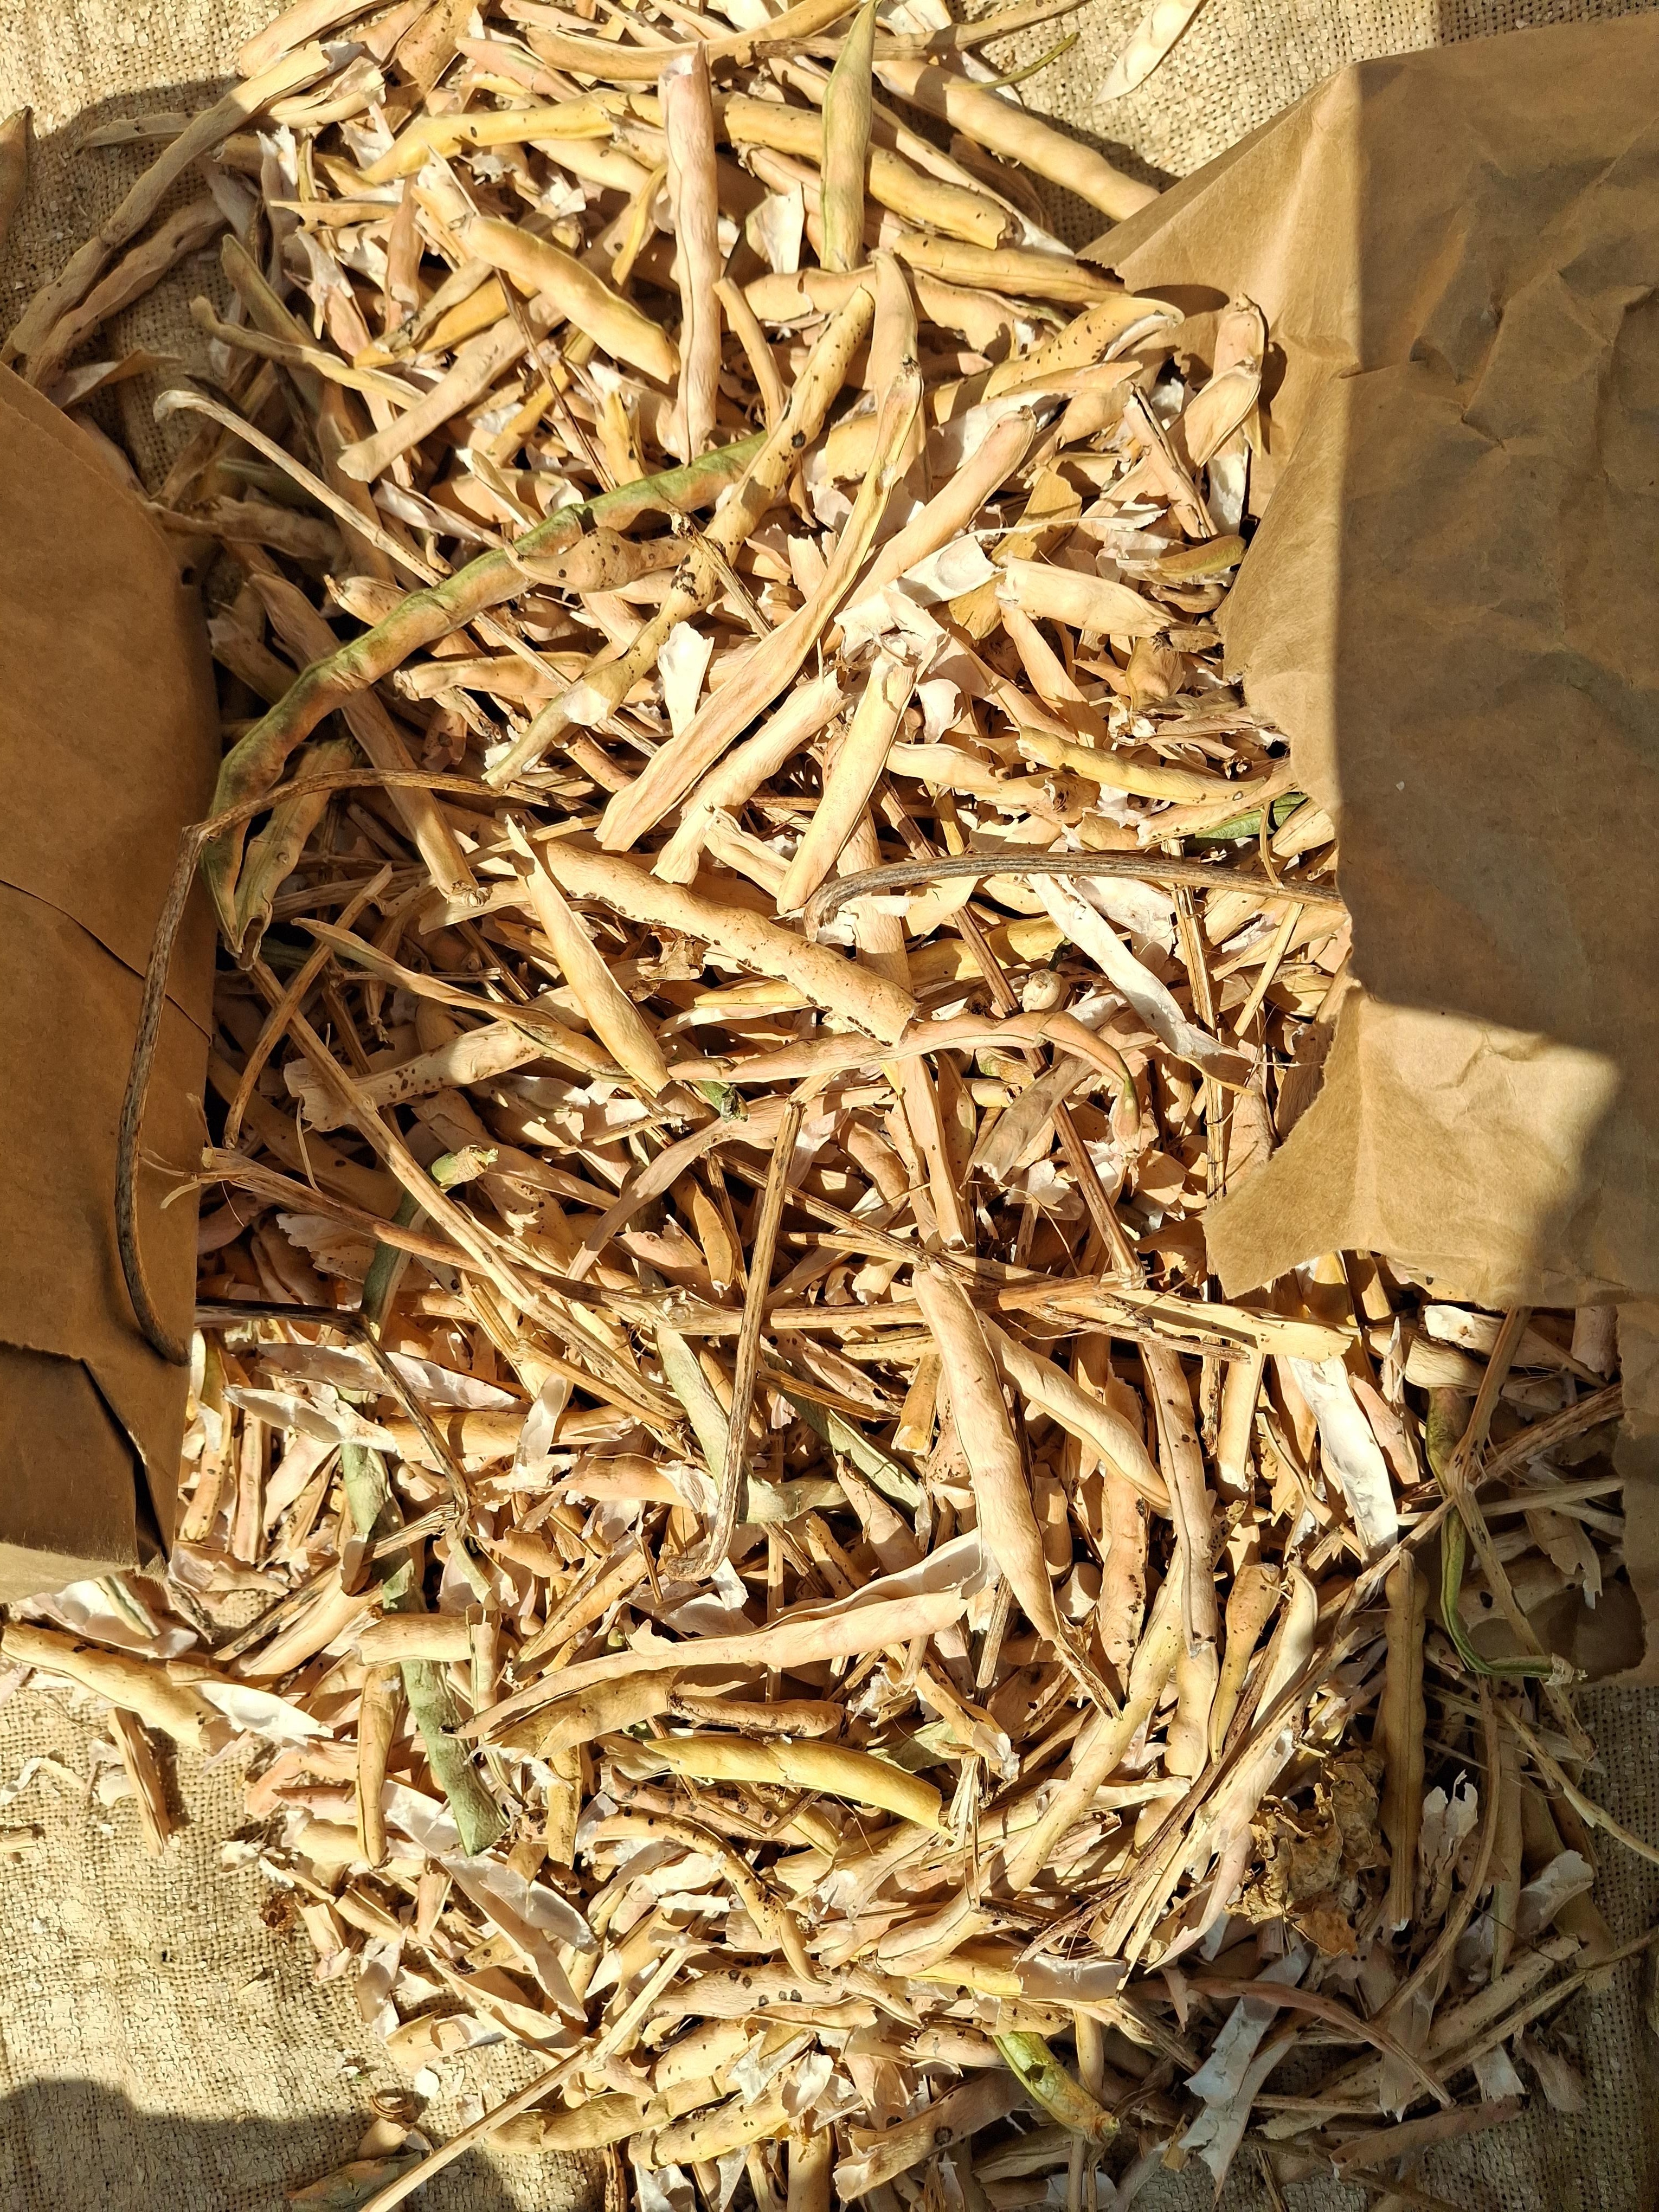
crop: cowpea
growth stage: harvest
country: Nigeria
